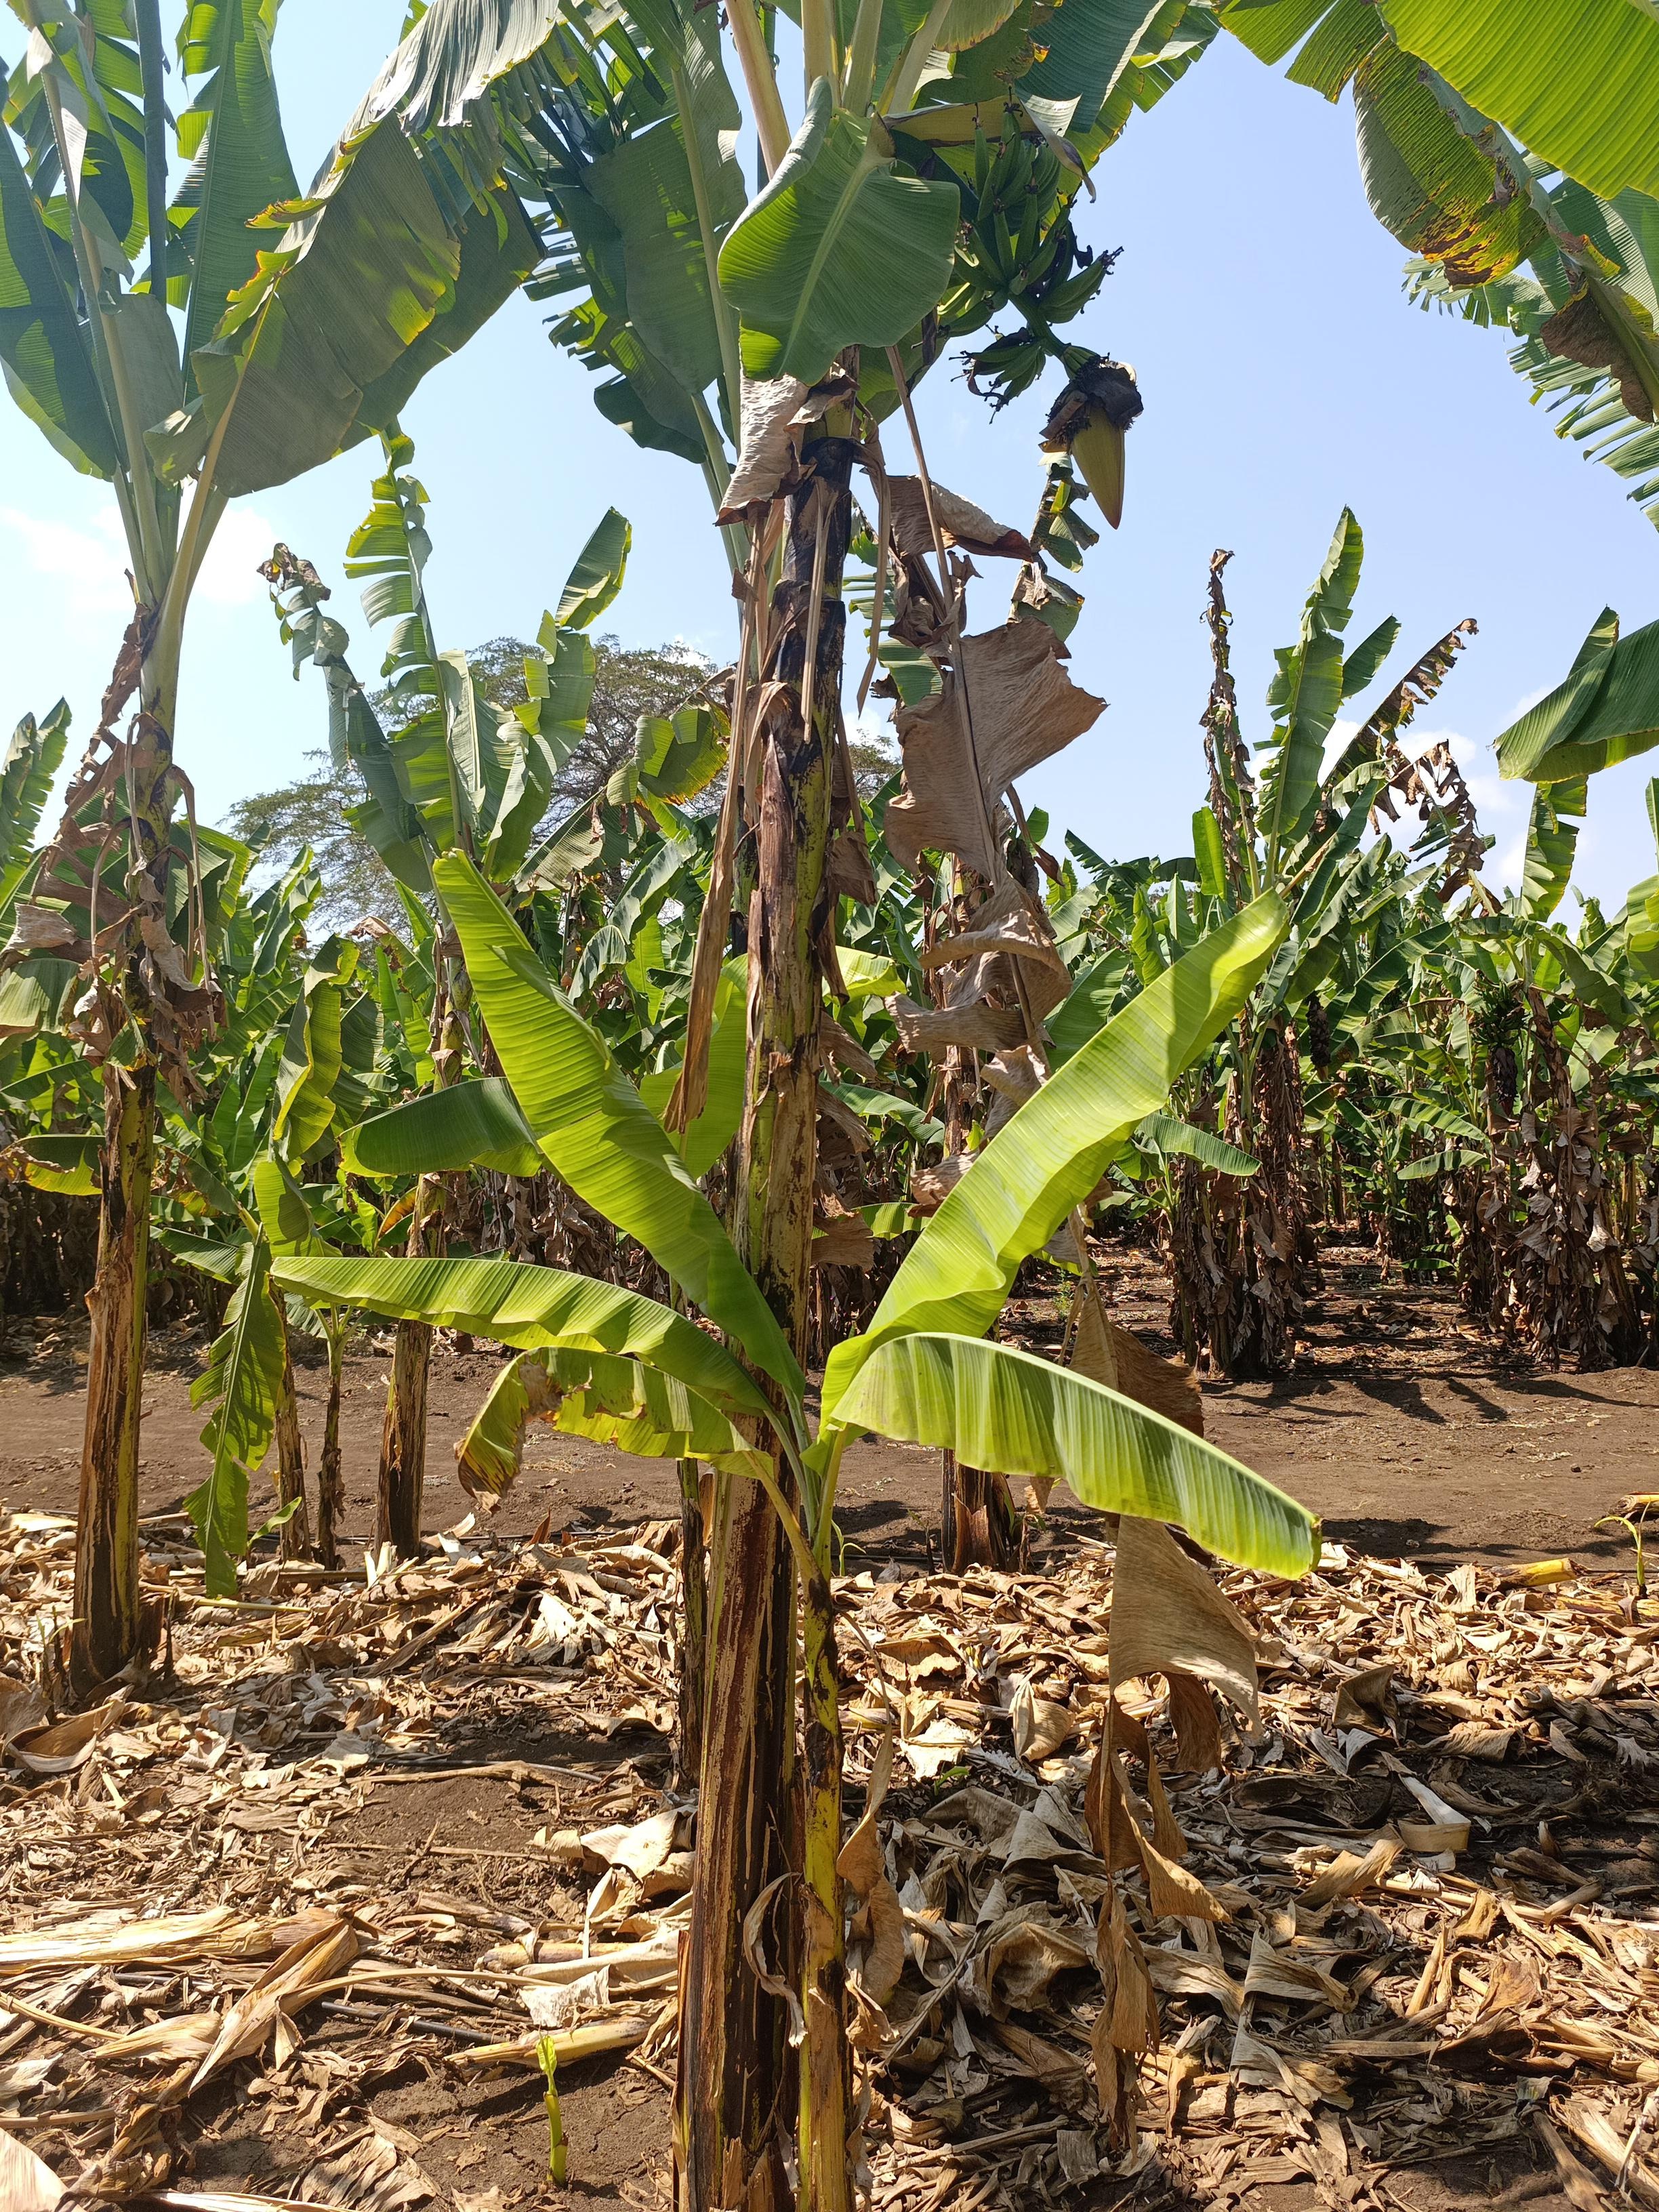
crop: banana
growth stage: development fruit
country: Tanzania
